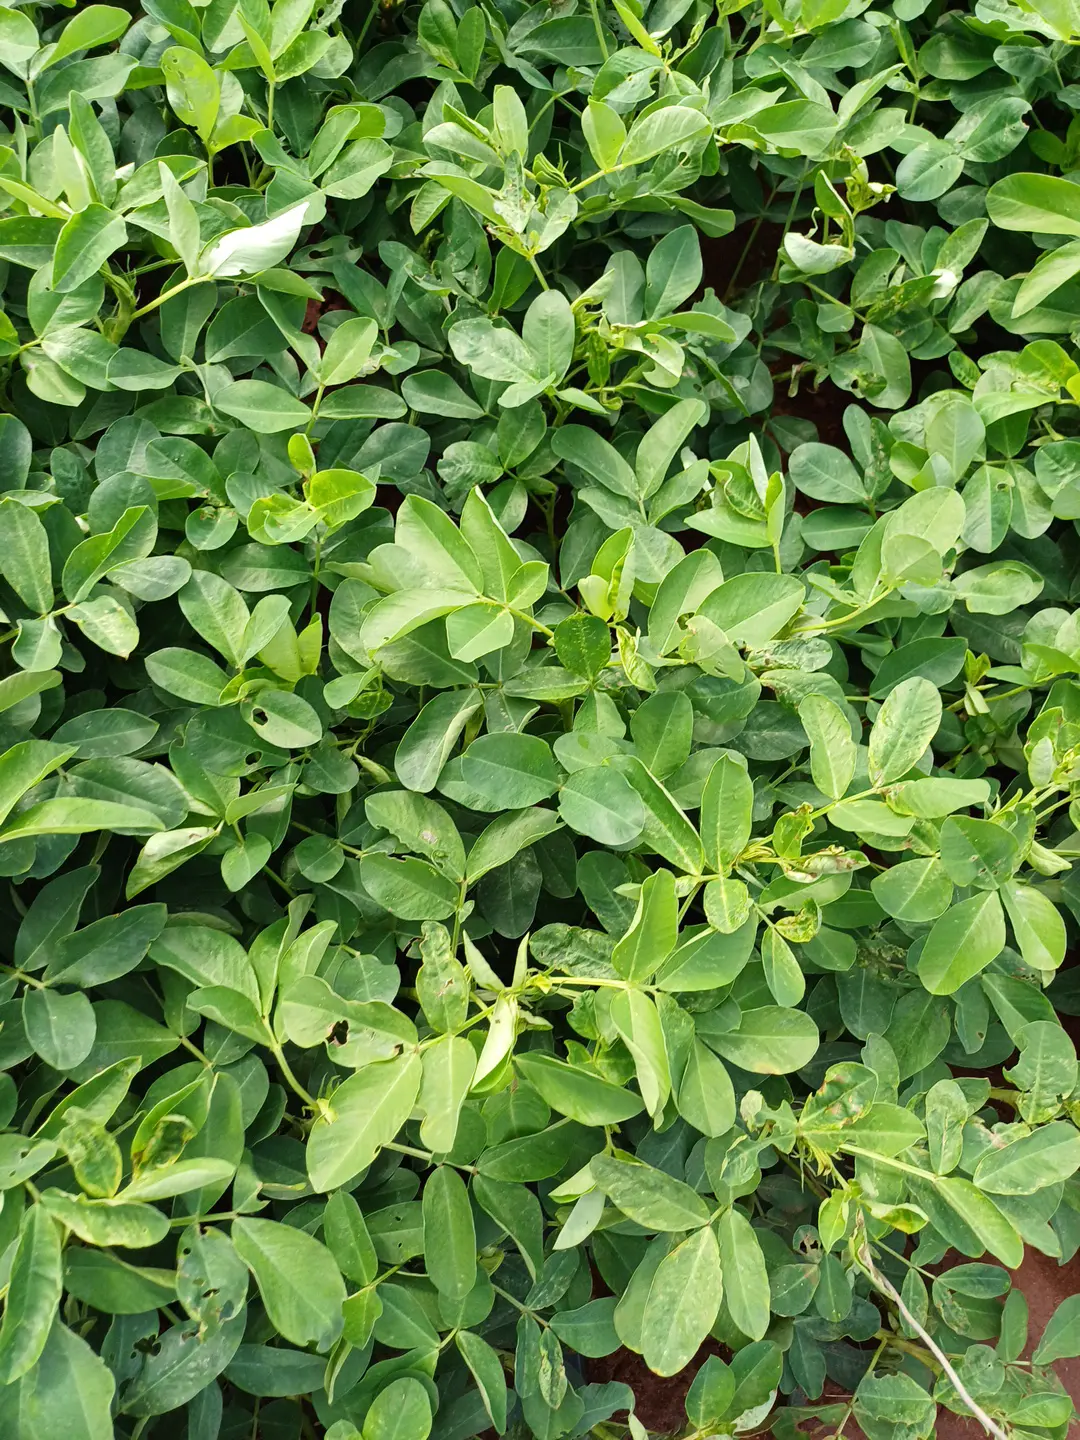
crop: groundnut
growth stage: flowering
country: Kenya
